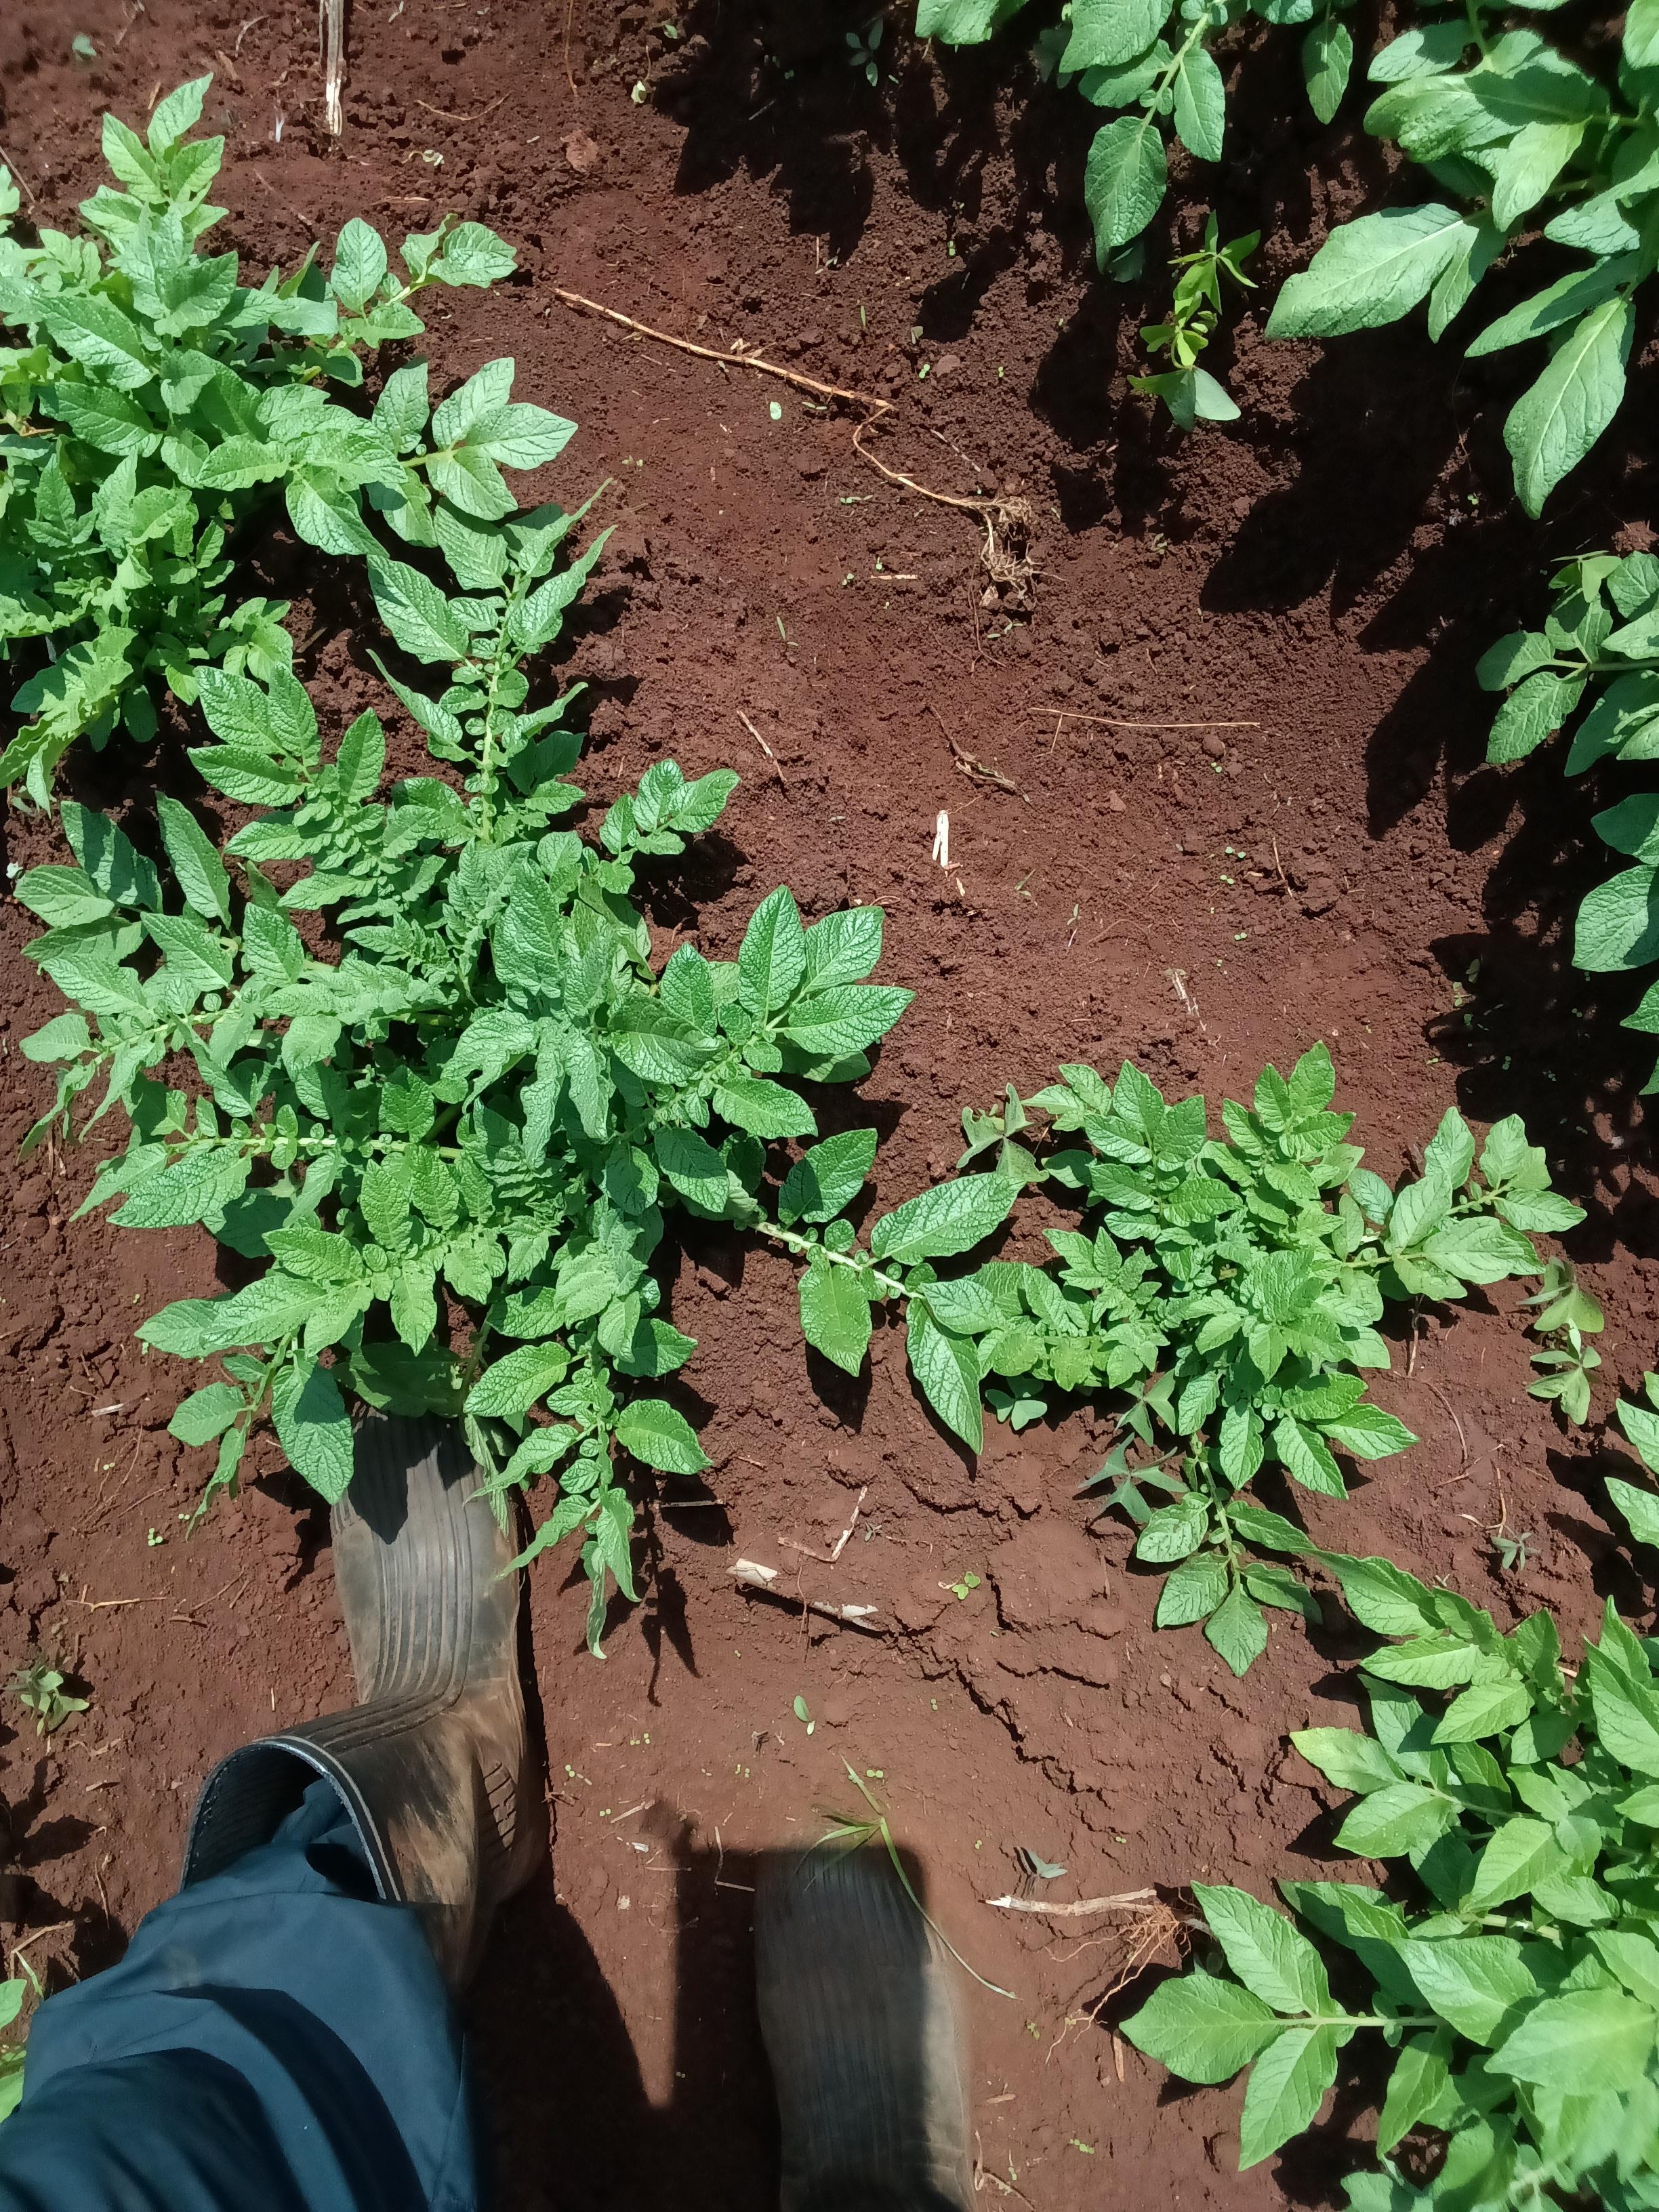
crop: potato
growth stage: vegetative
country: Kenya
